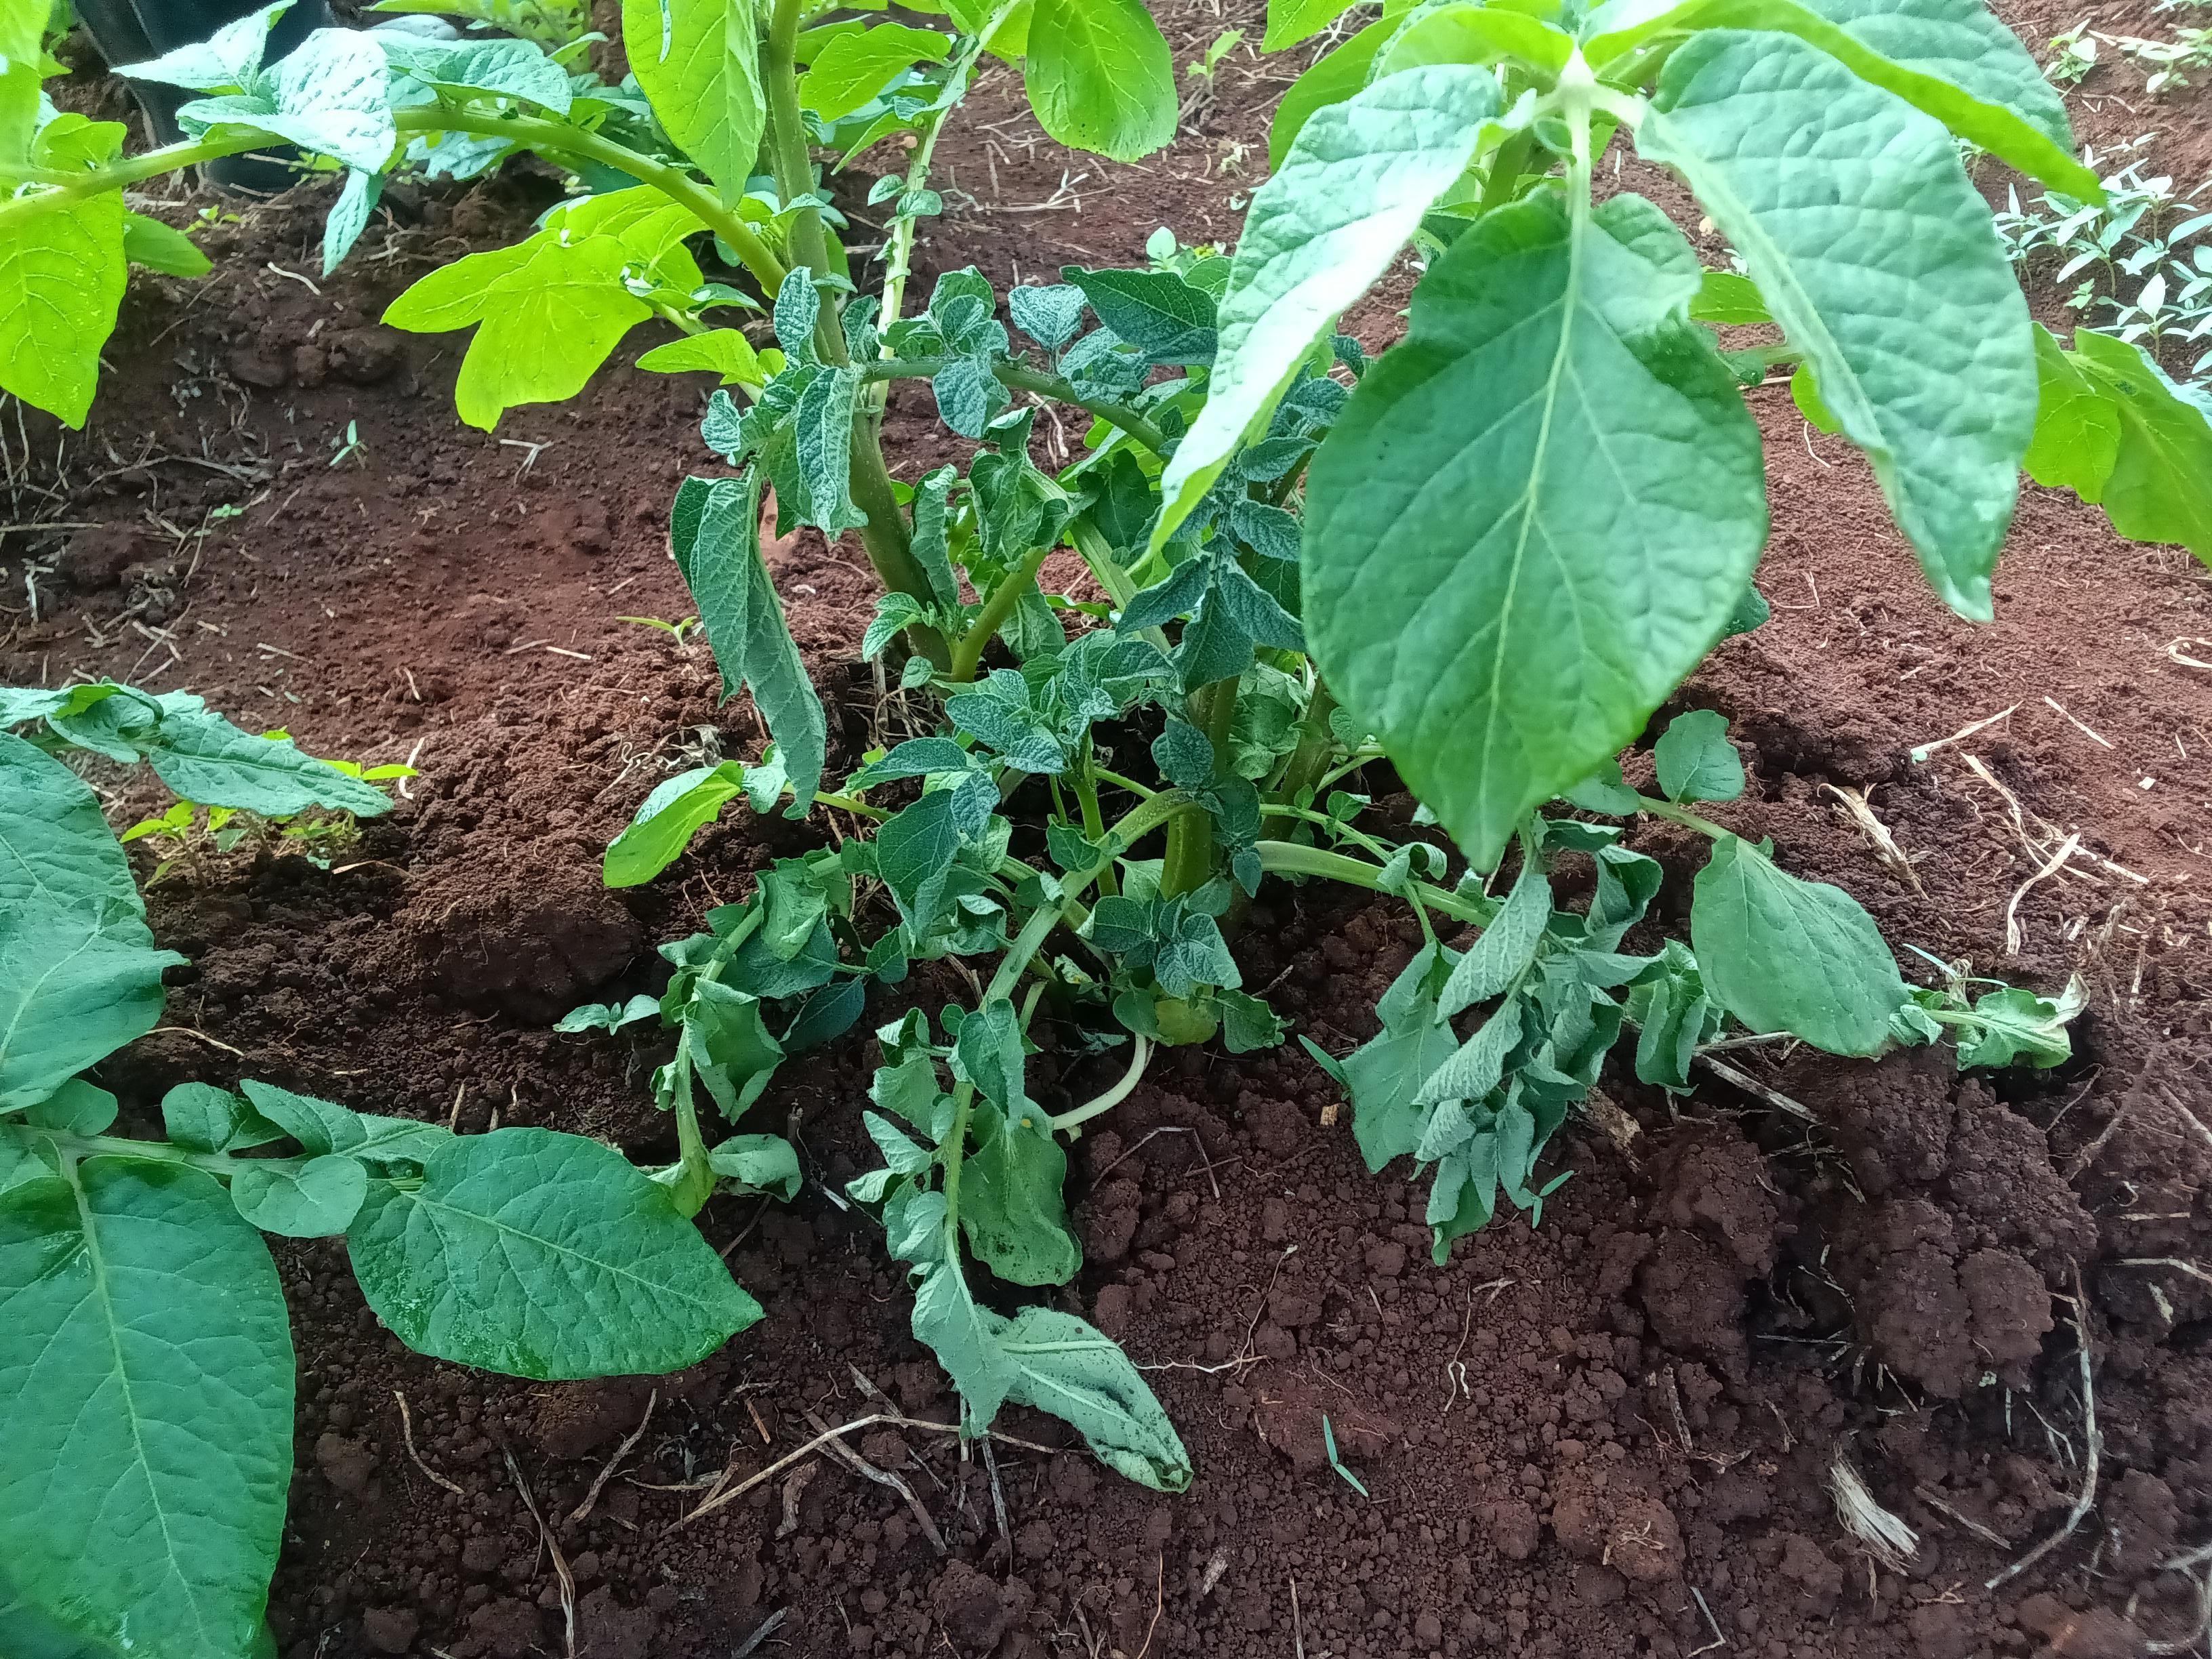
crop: potato
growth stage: vegetative
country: Kenya
